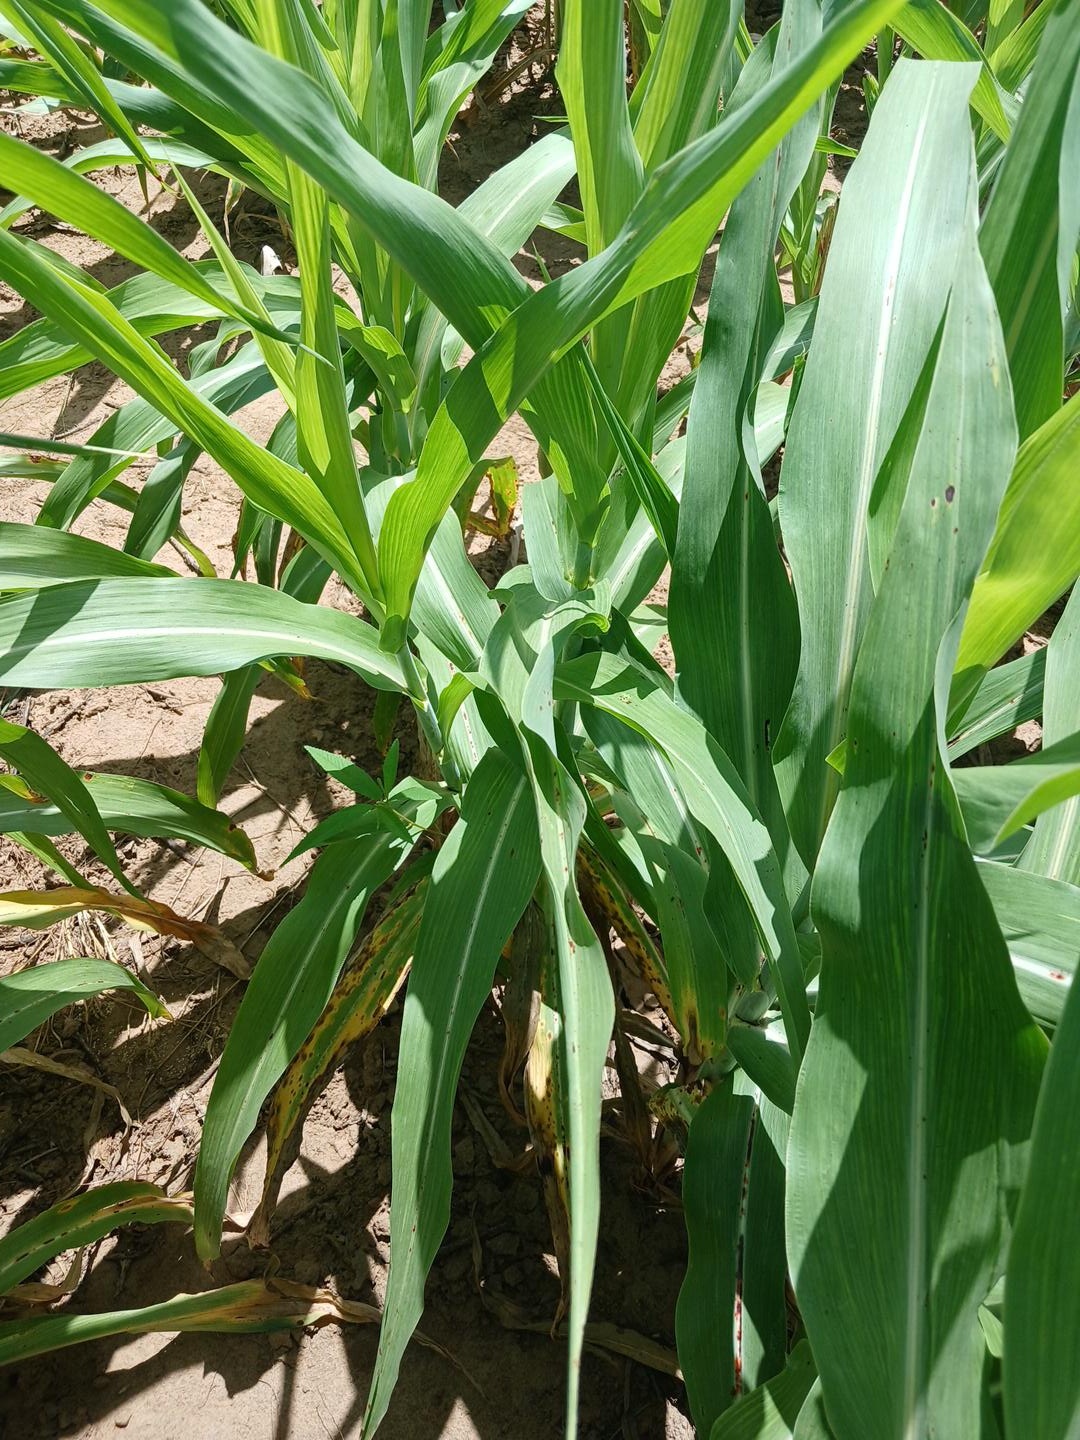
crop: sorghum
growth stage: vegetative
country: Senegal
